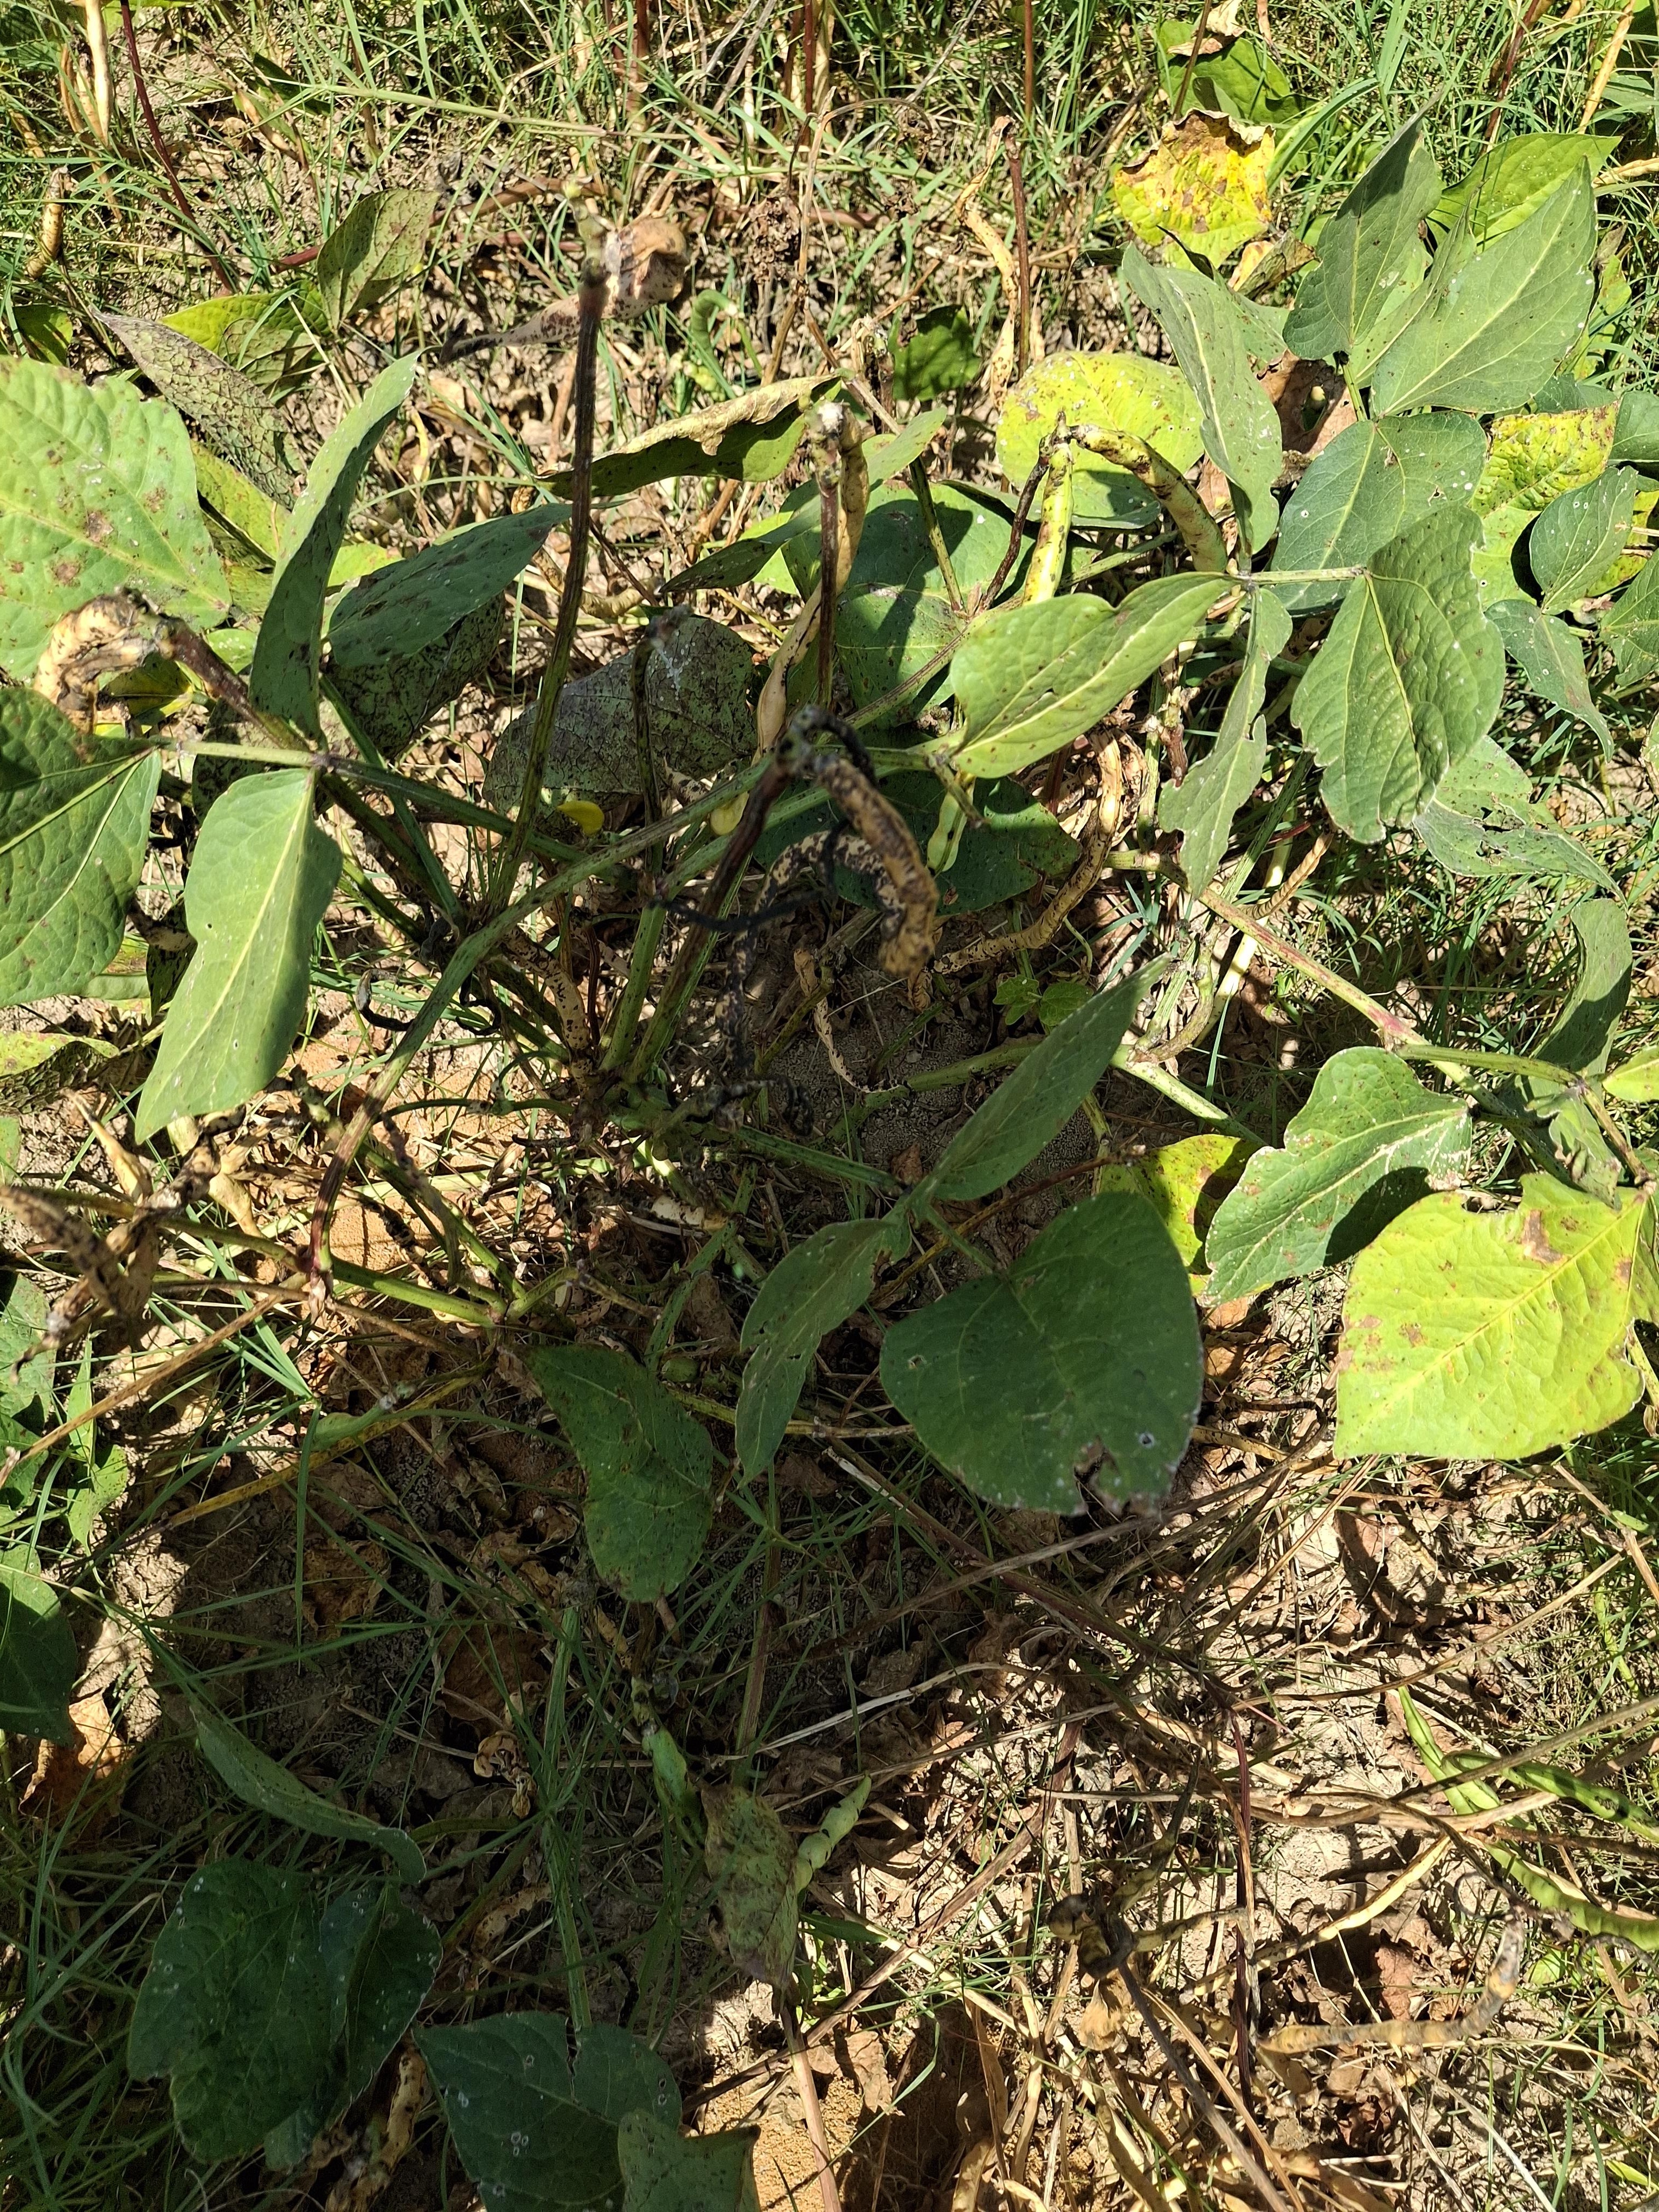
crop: cowpea
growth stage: maturity
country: Nigeria
